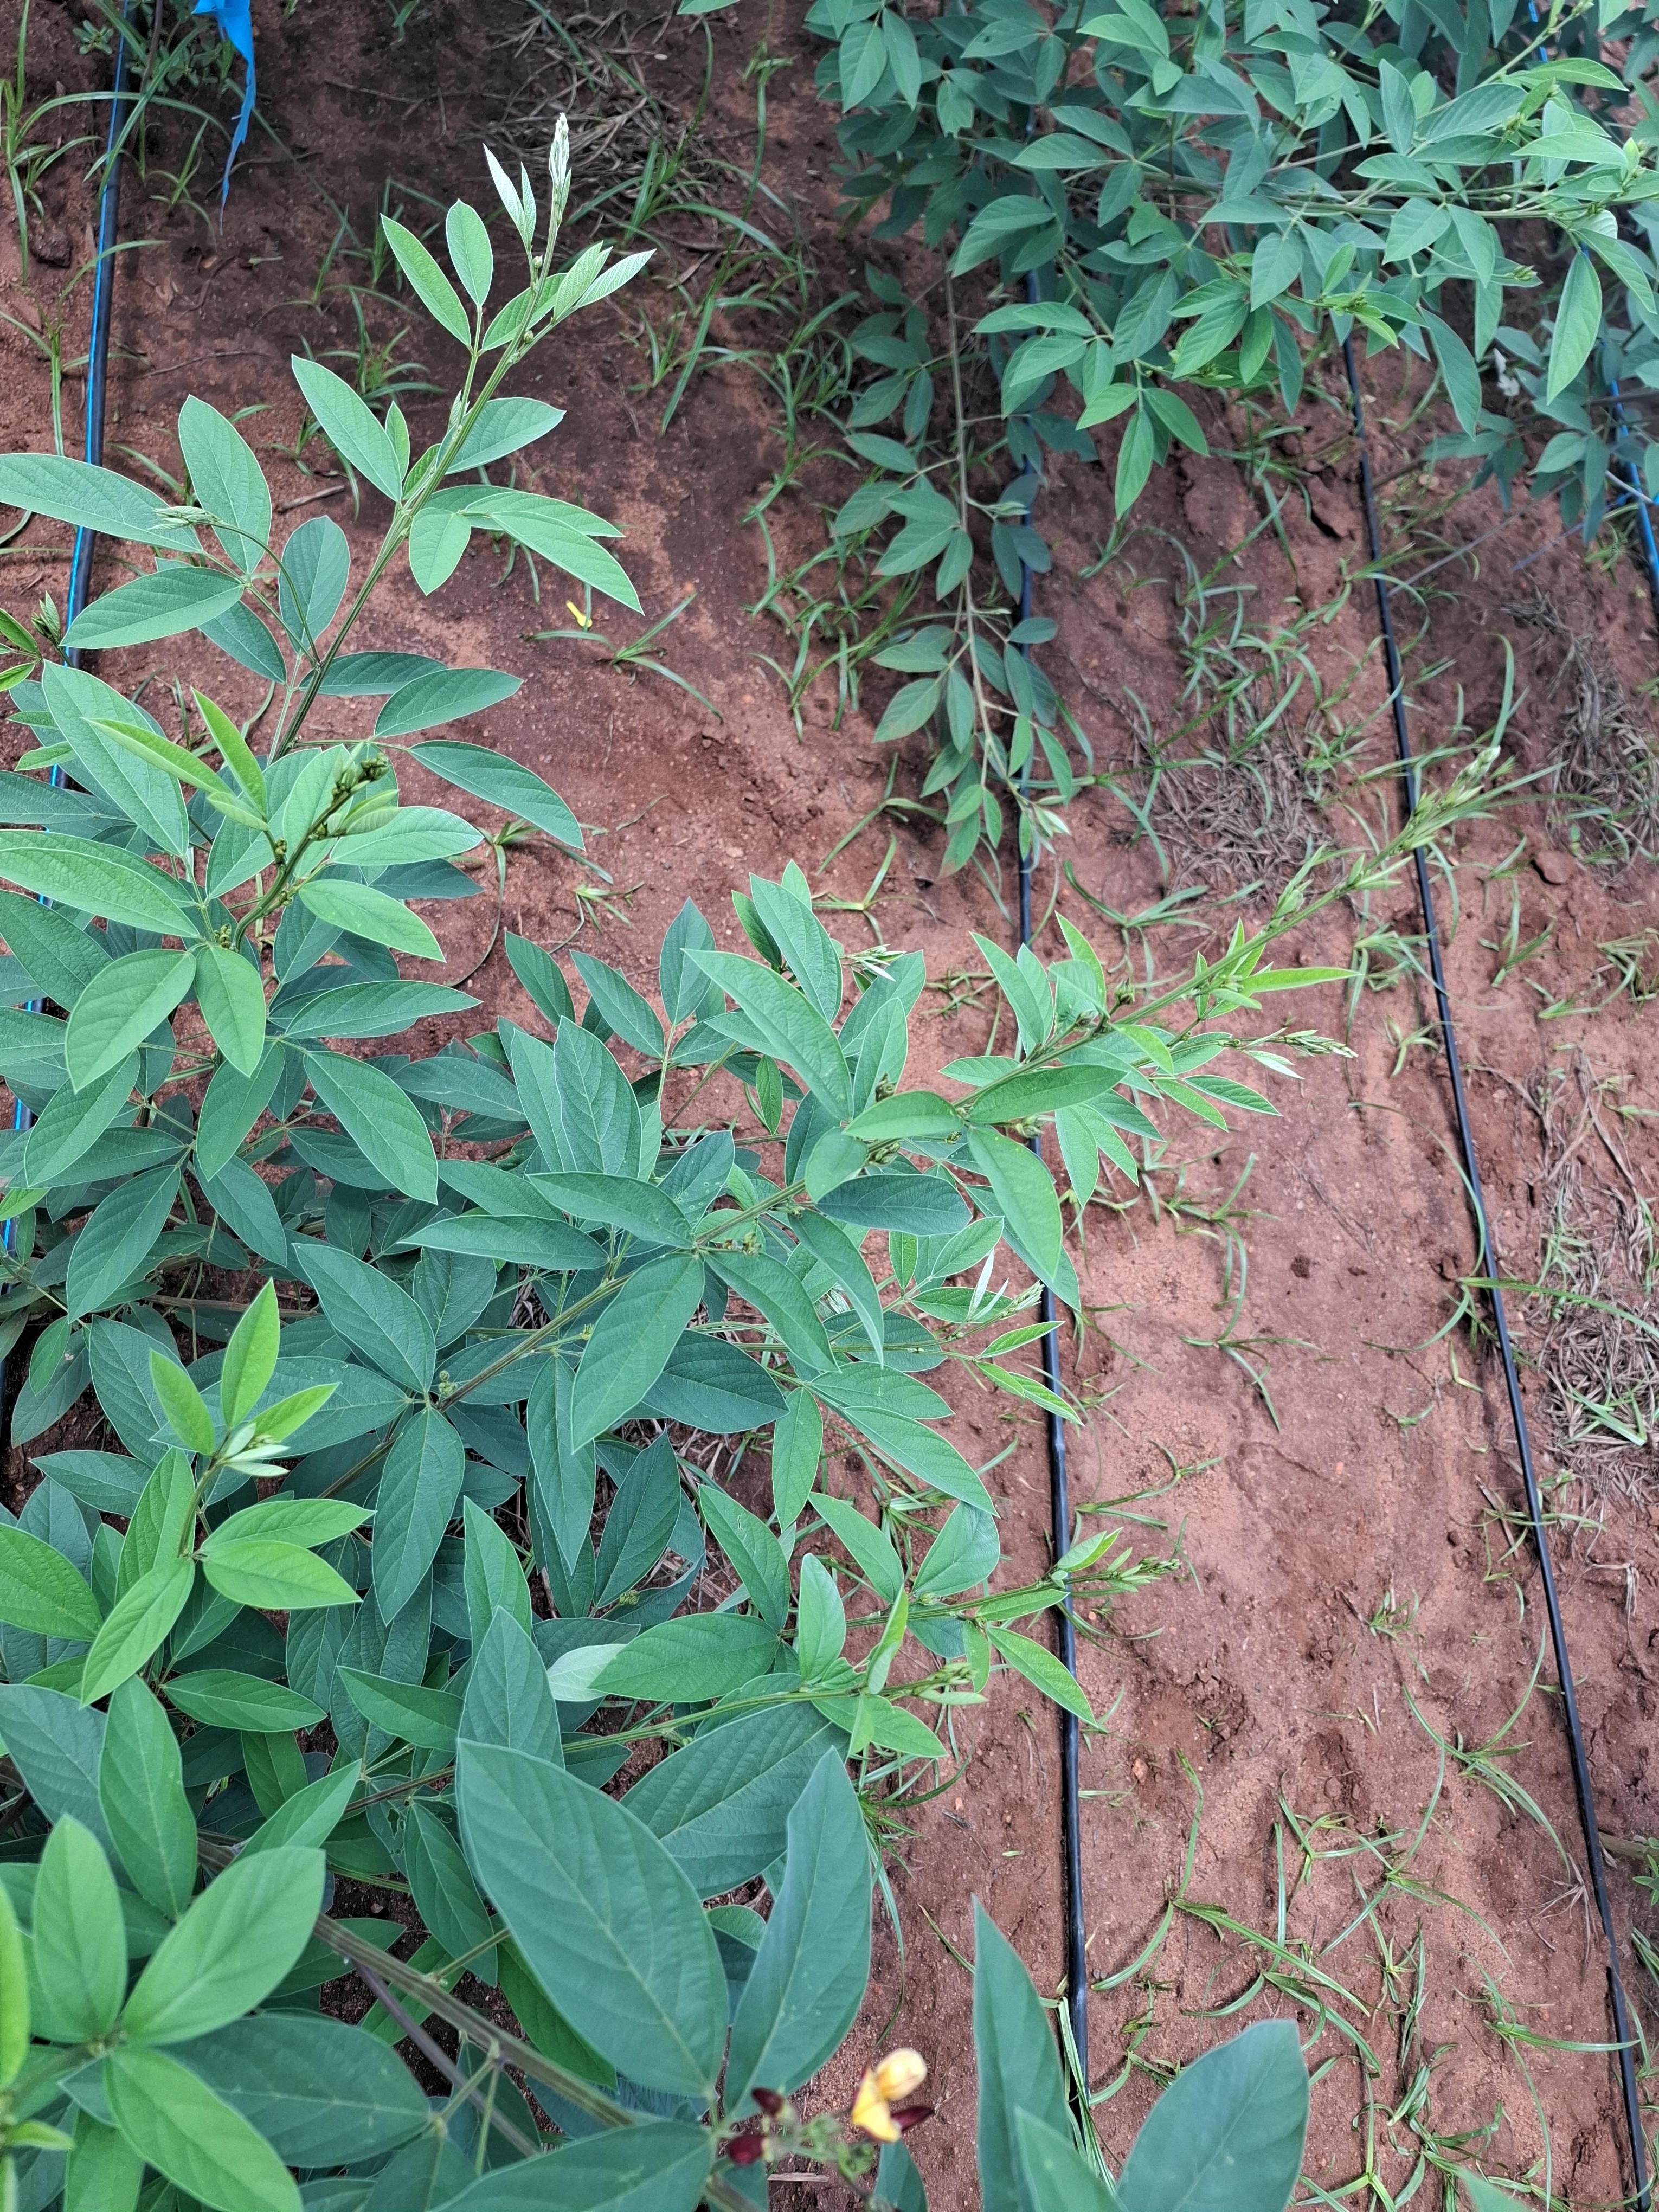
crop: pigeonpea
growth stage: flowering
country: Kenya
